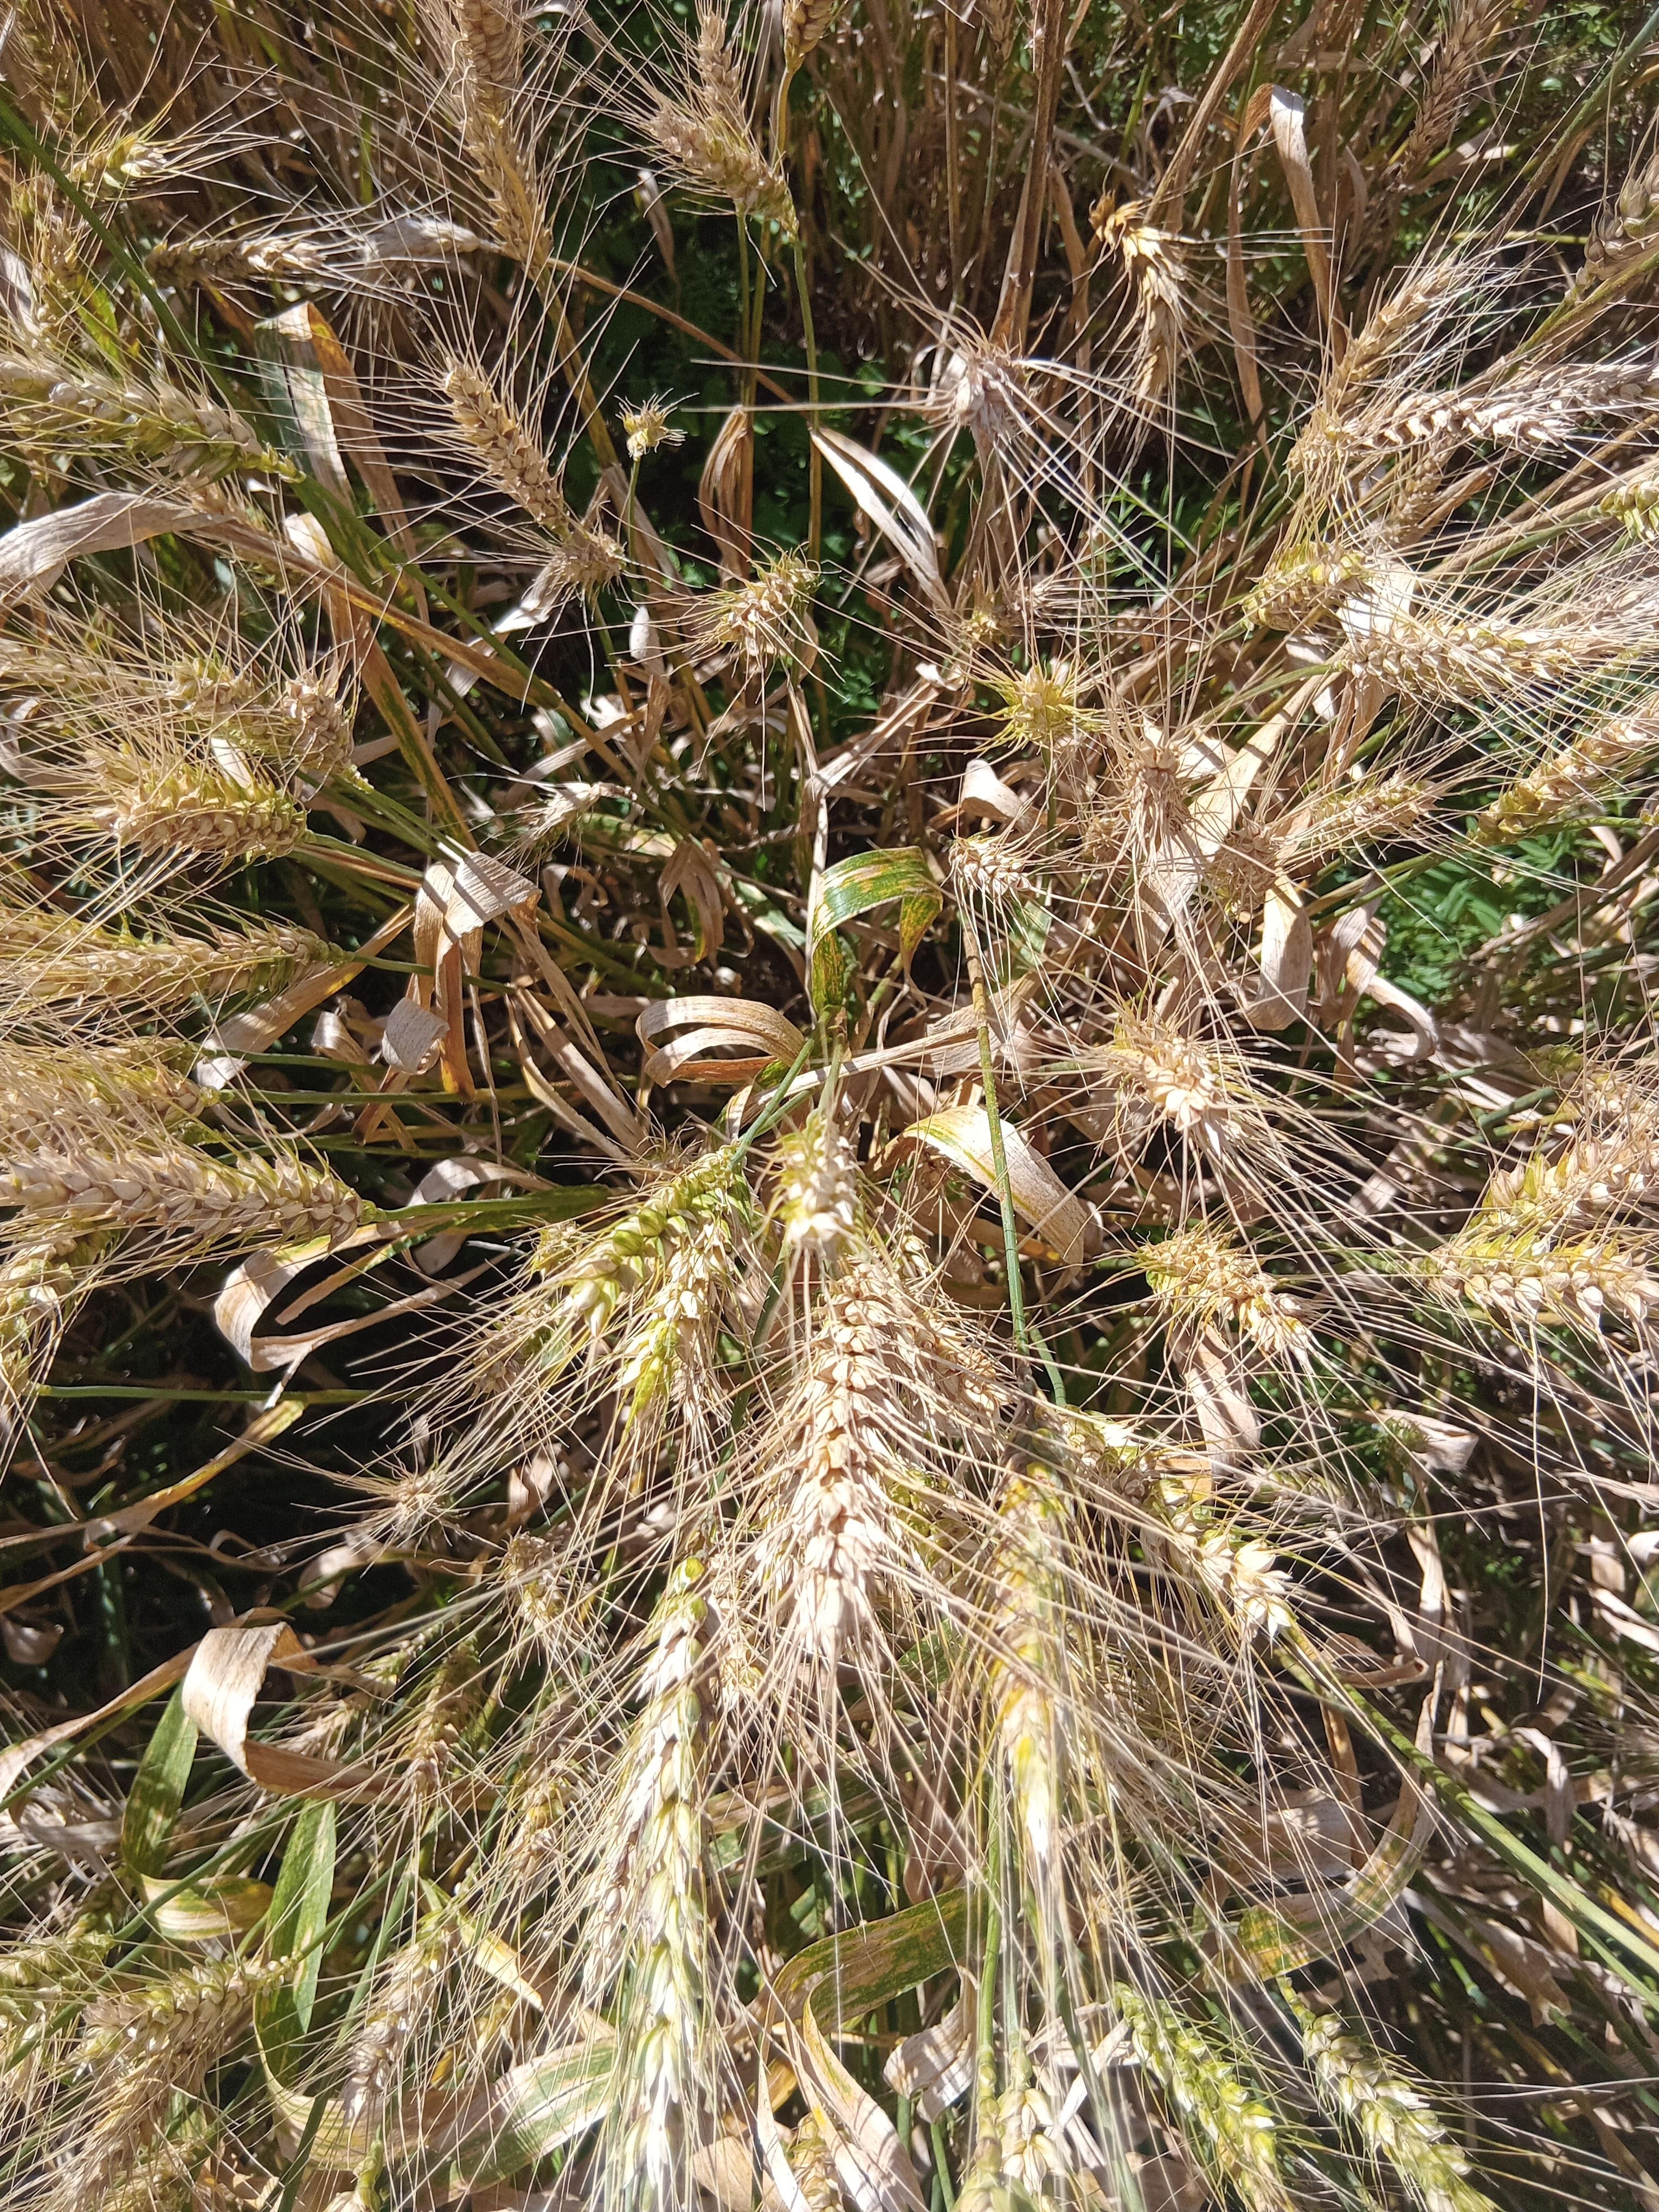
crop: wheat
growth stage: maturity
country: Kenya
